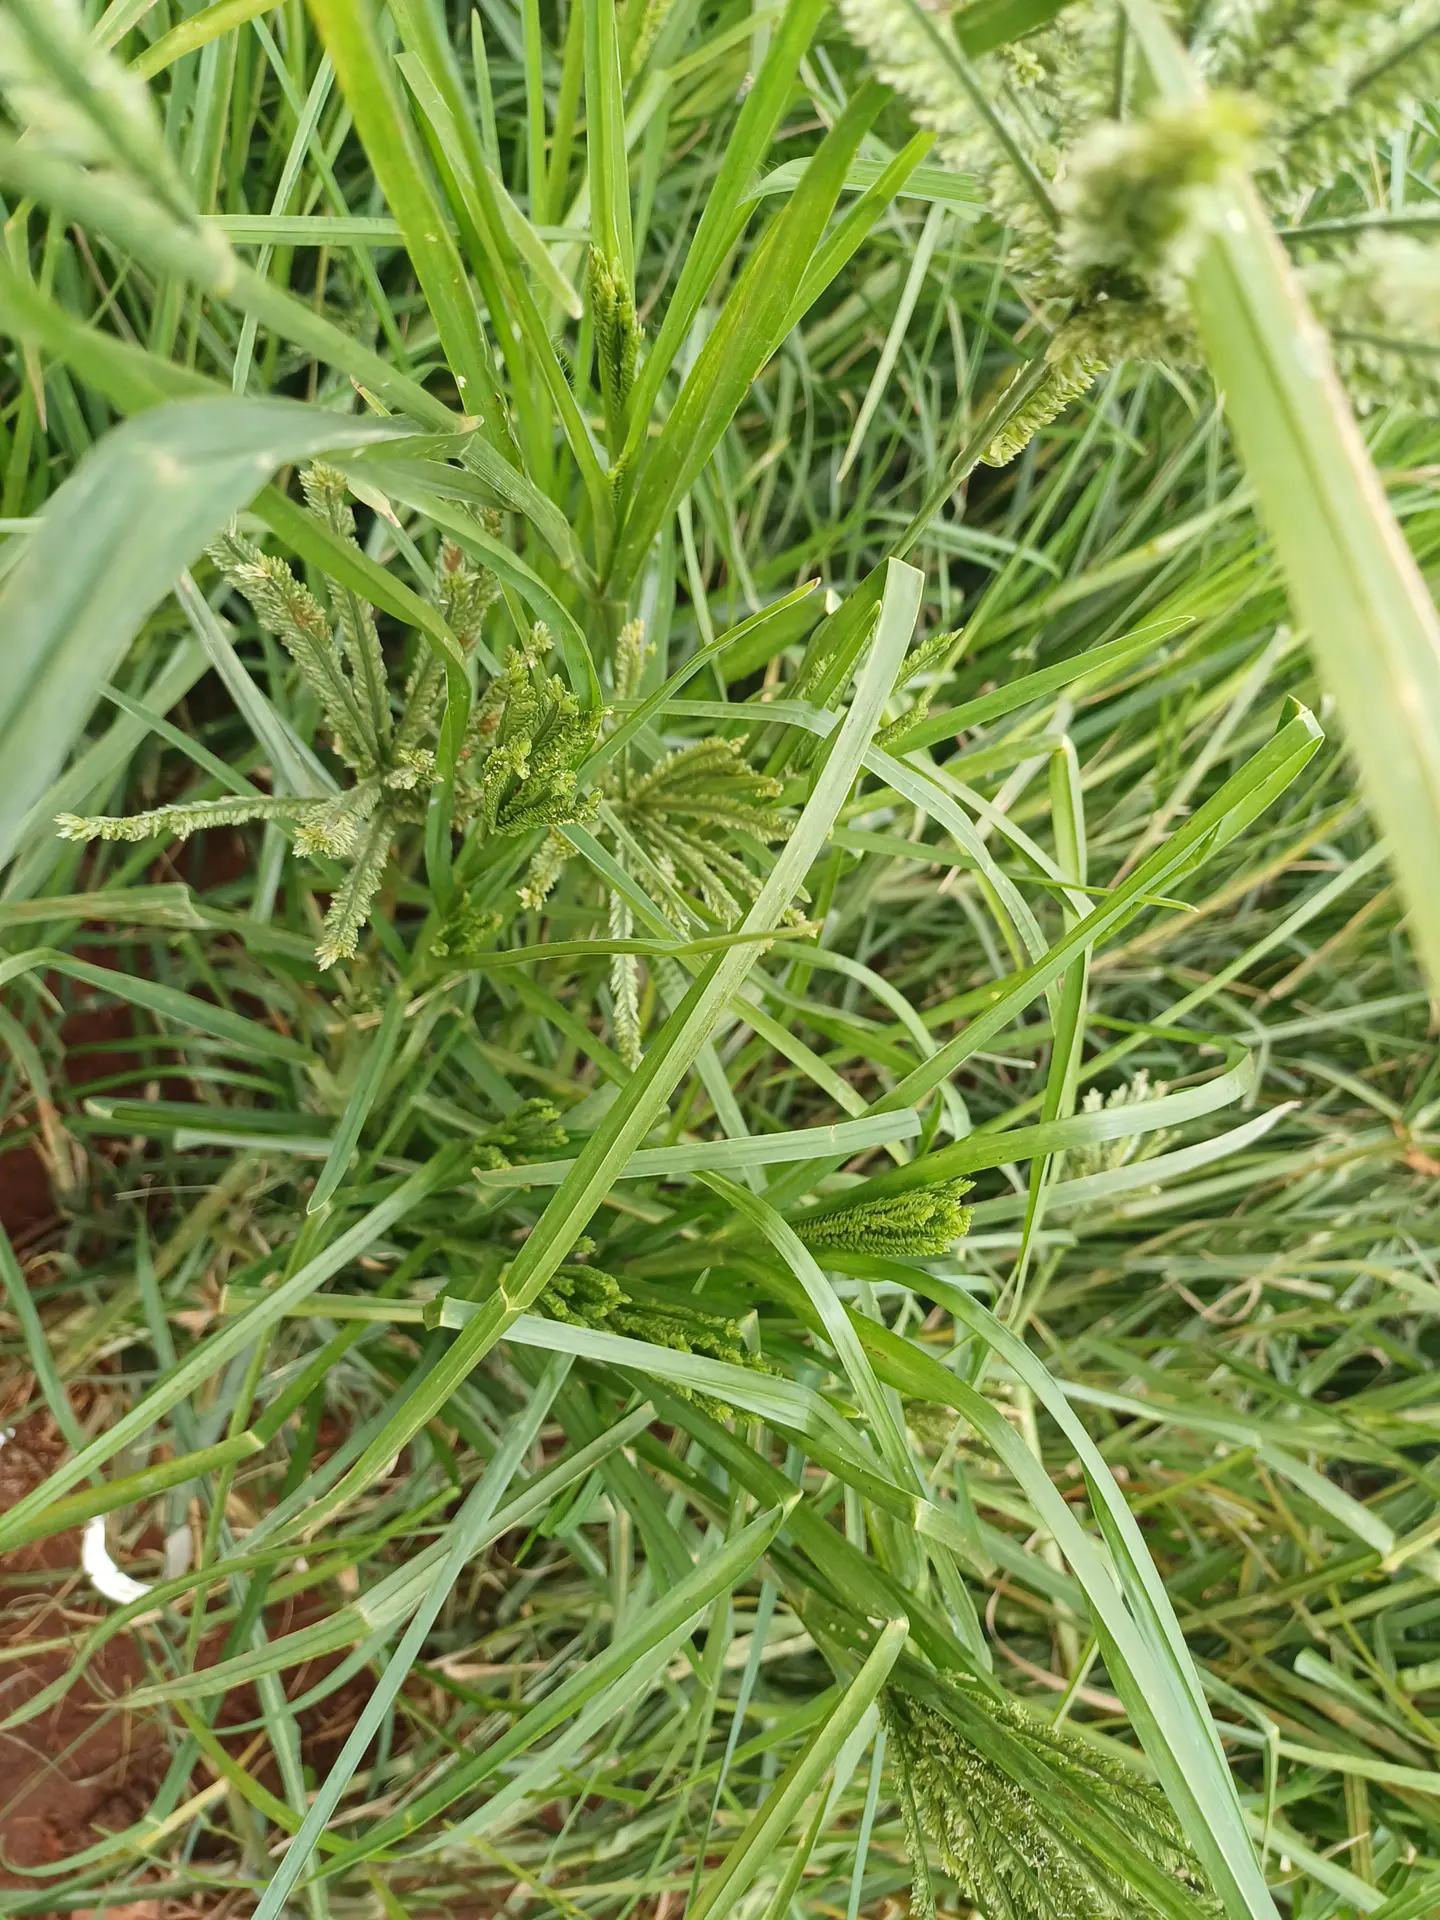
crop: finger millet
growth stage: flowering
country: Kenya
